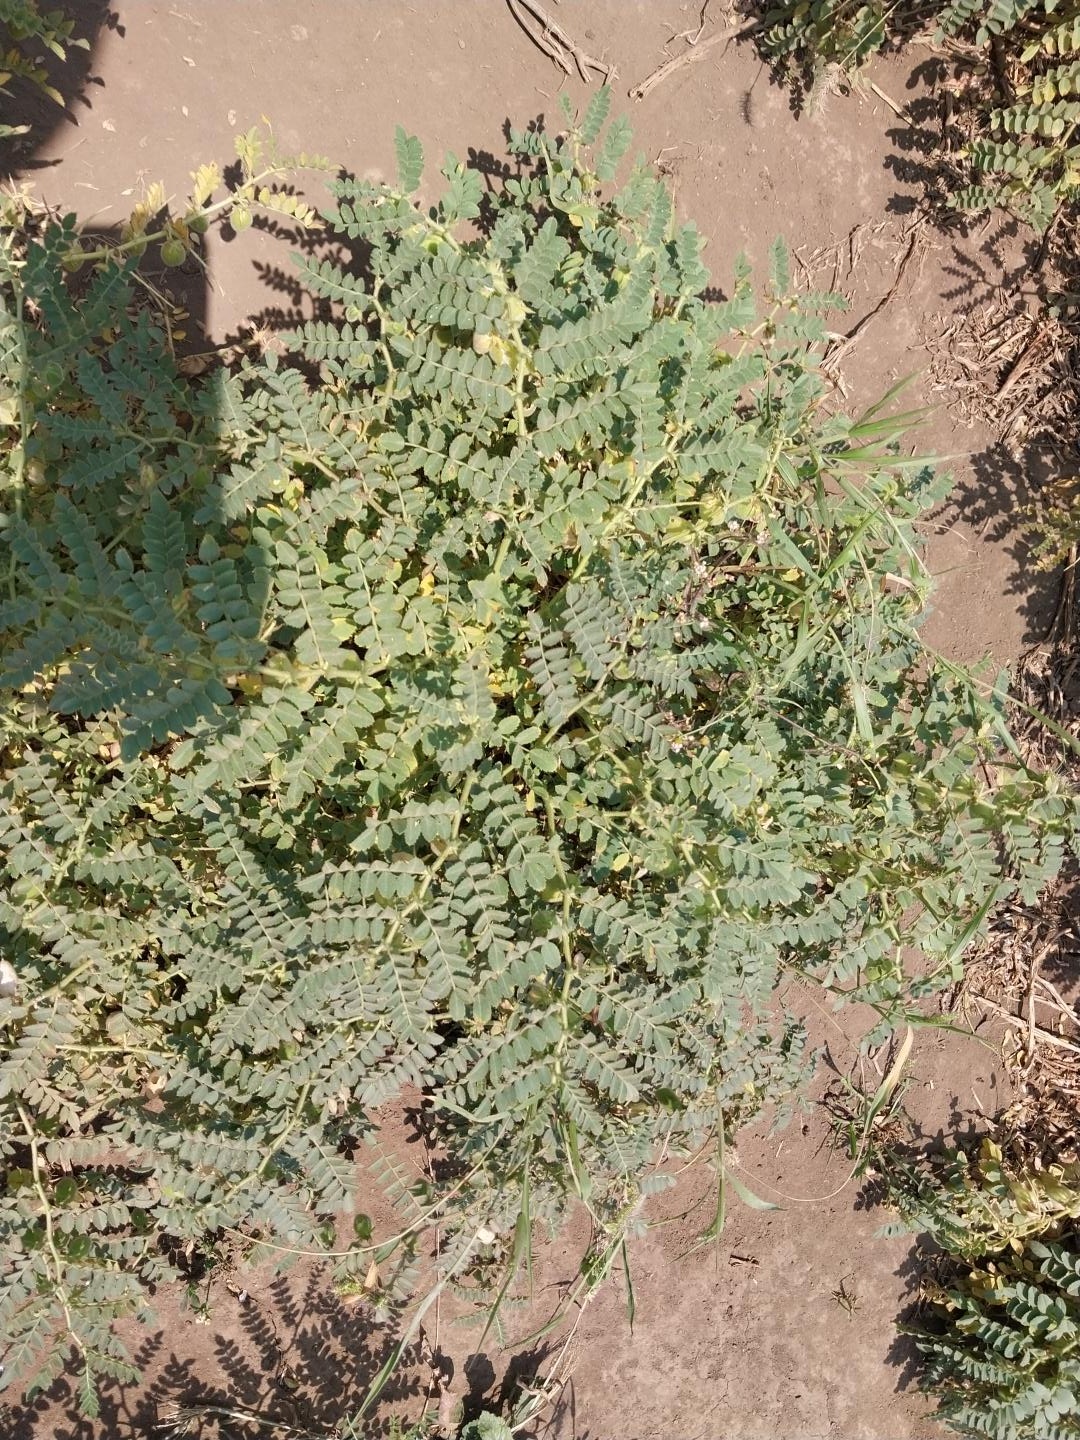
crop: chickpea
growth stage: development pod
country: Tanzania
